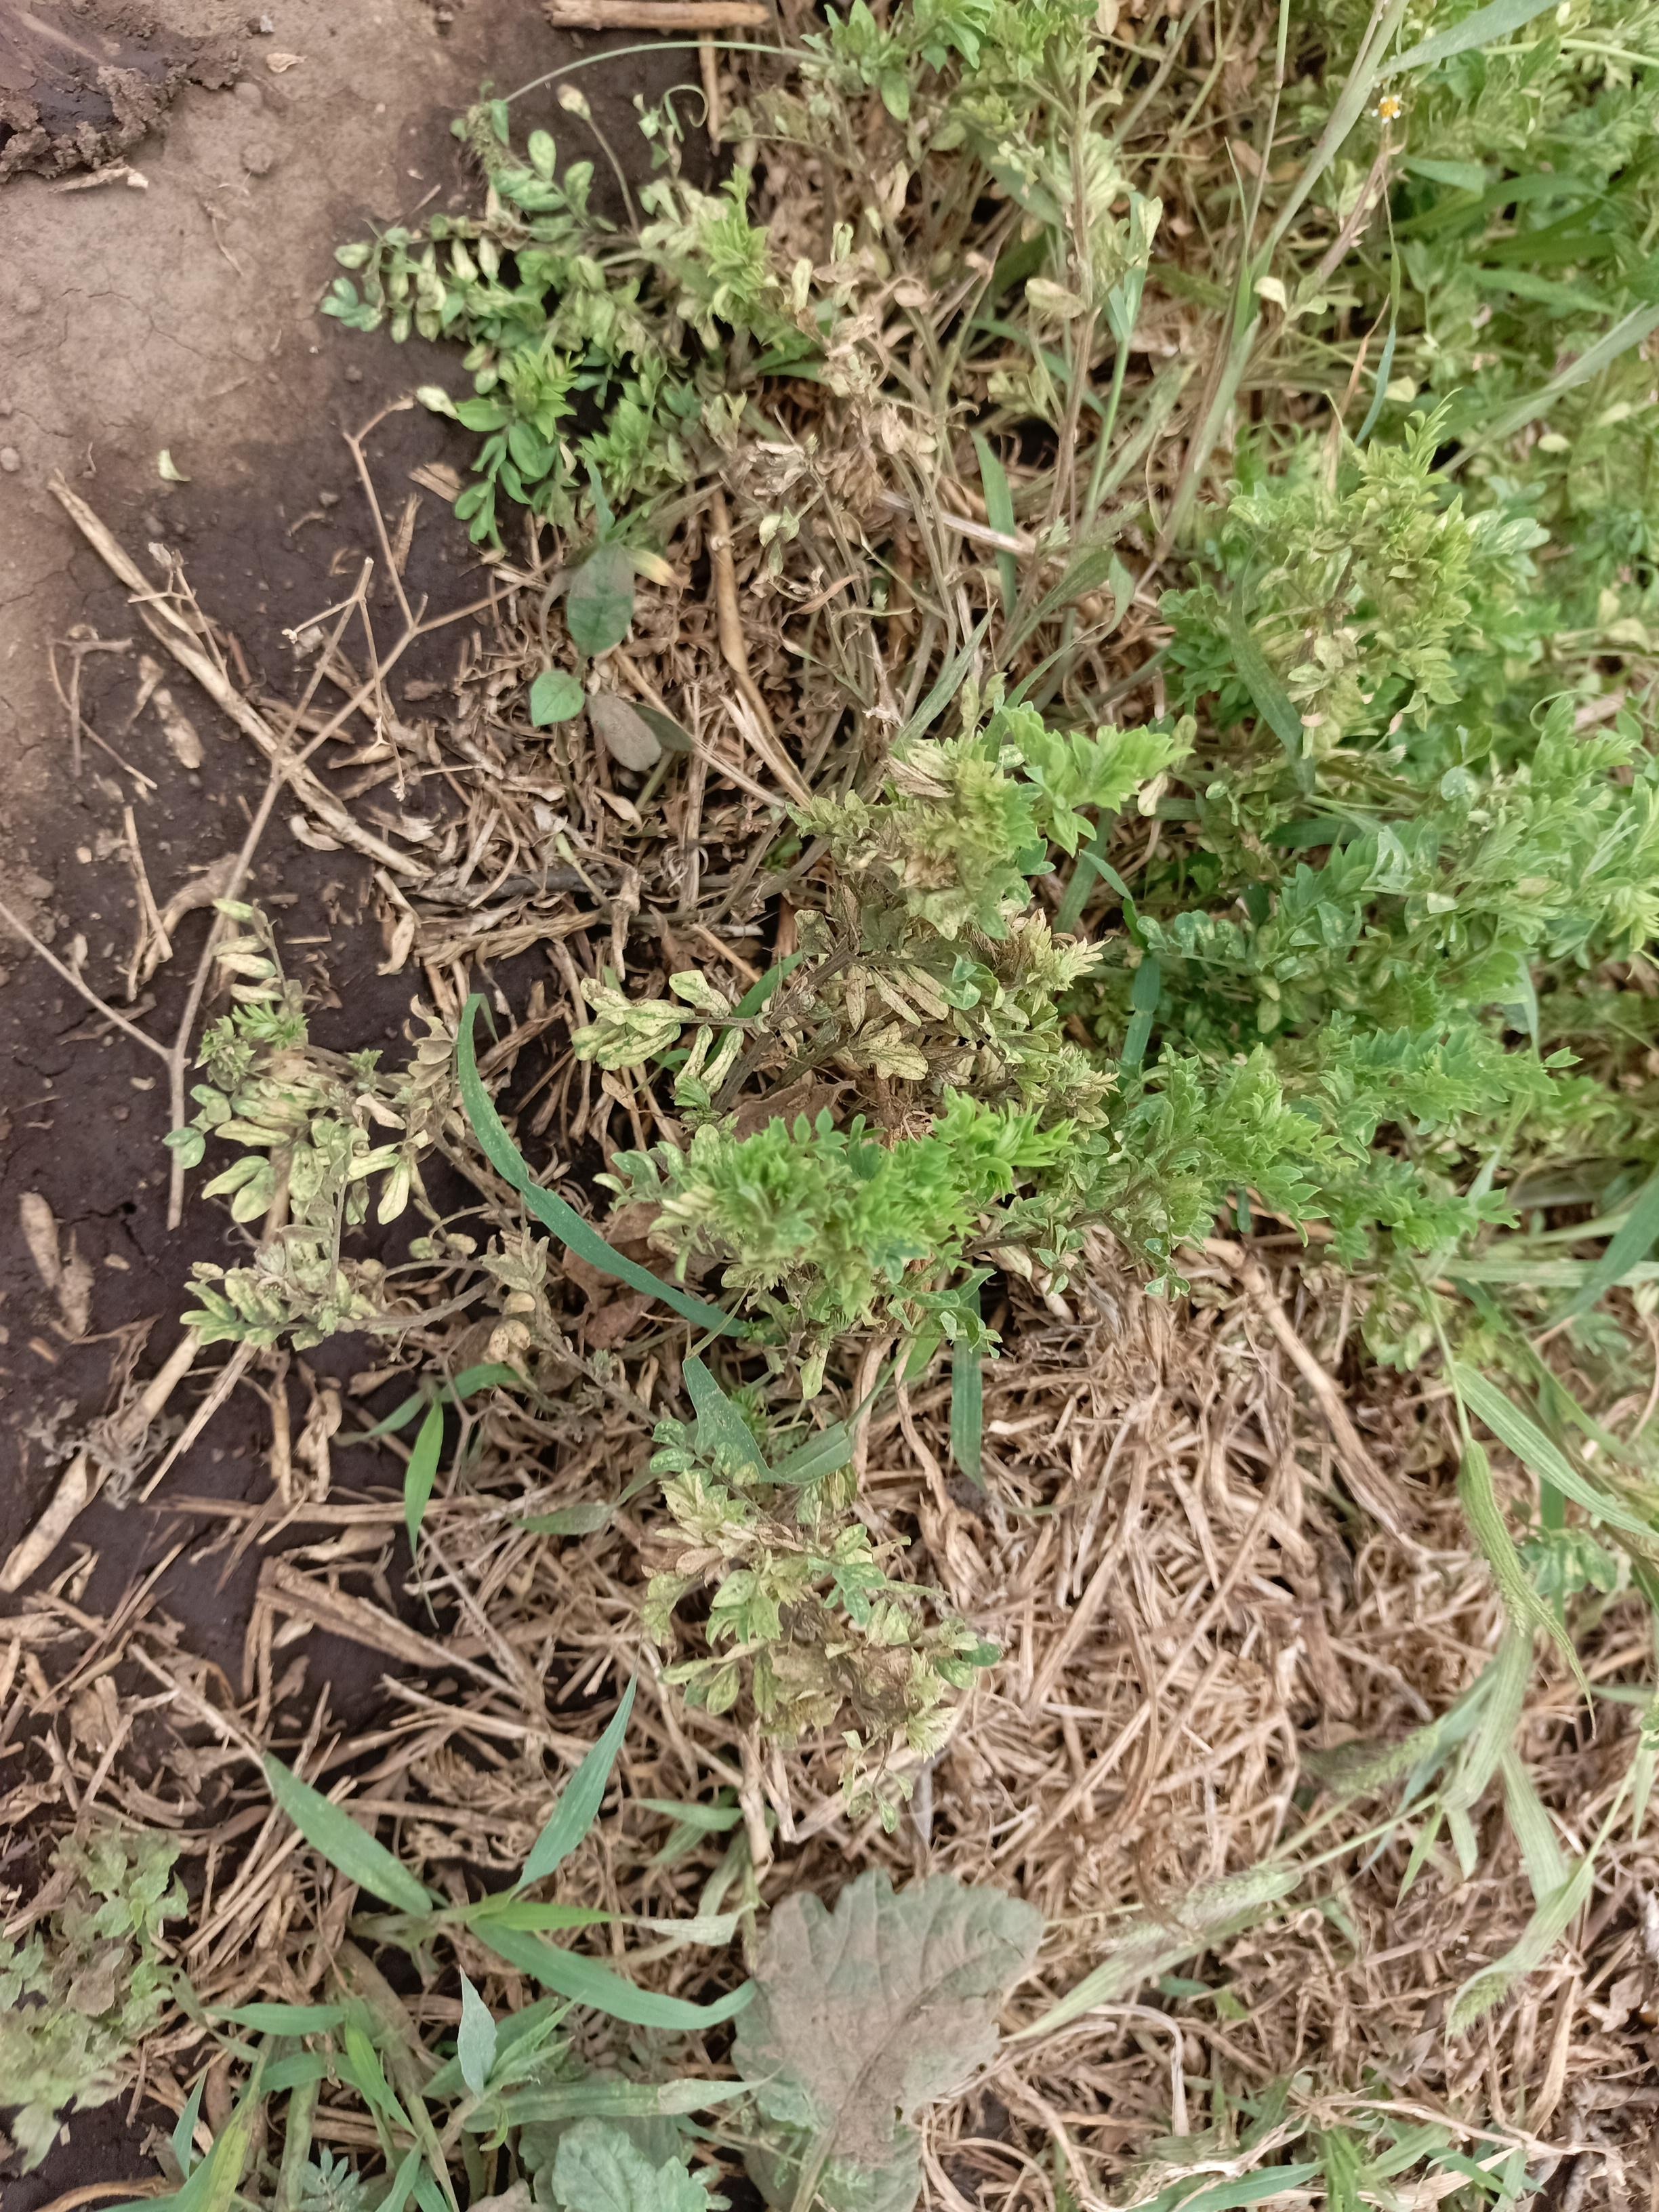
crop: lentil
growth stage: vegetative
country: Tanzania
